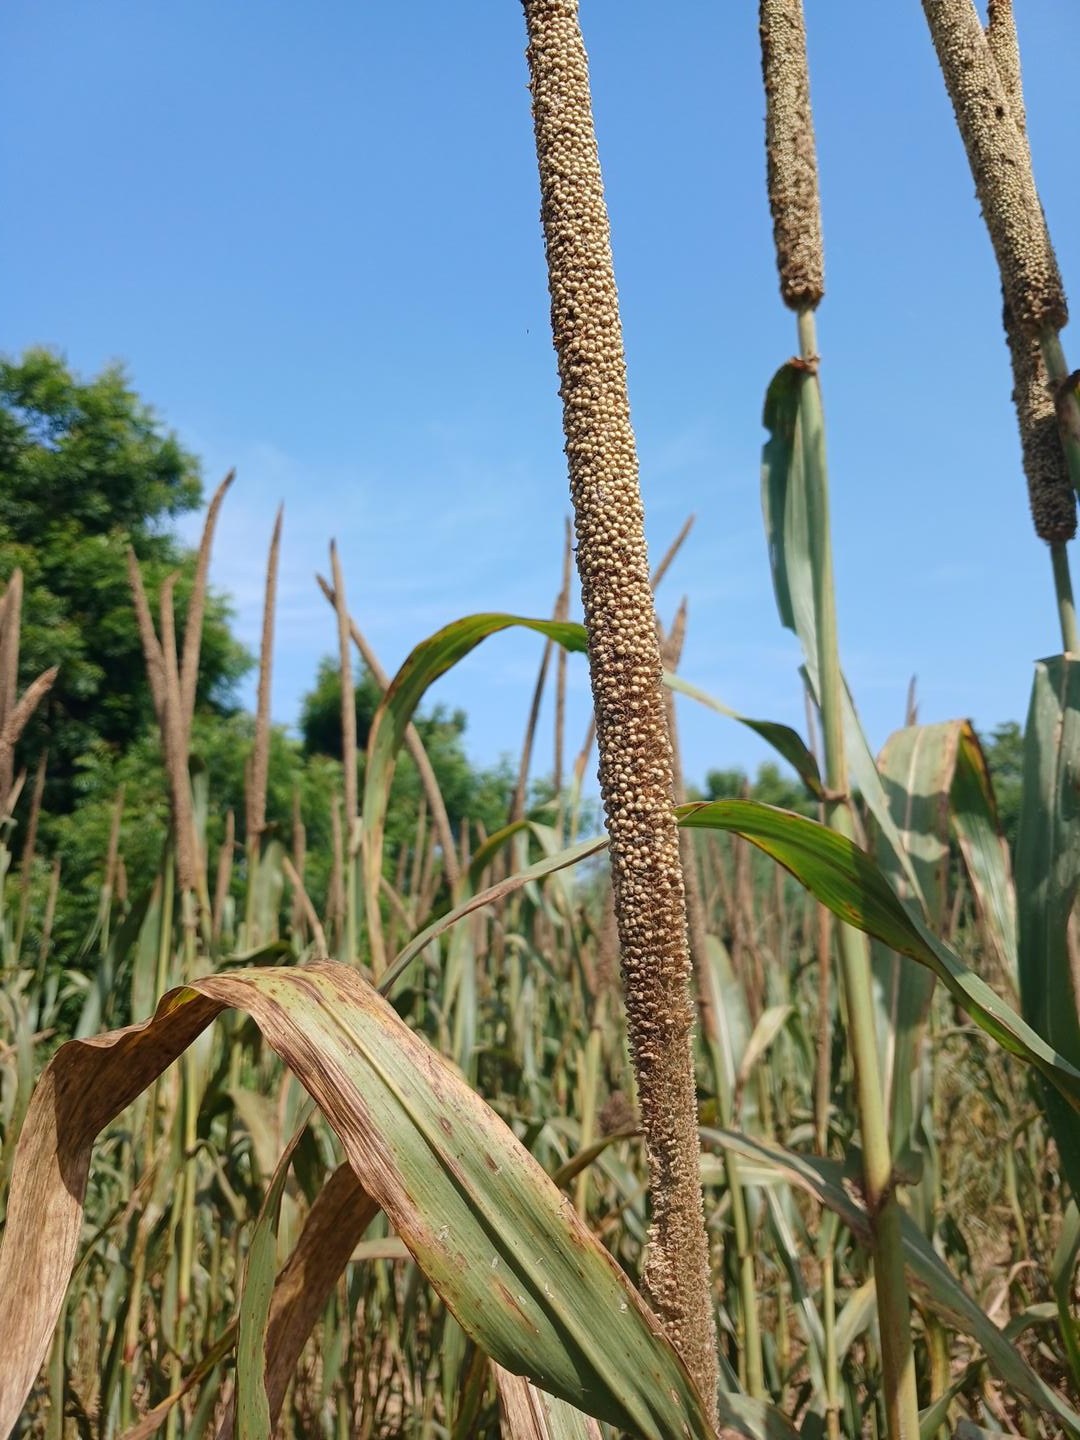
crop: pearl millet
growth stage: maturity
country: Senegal
